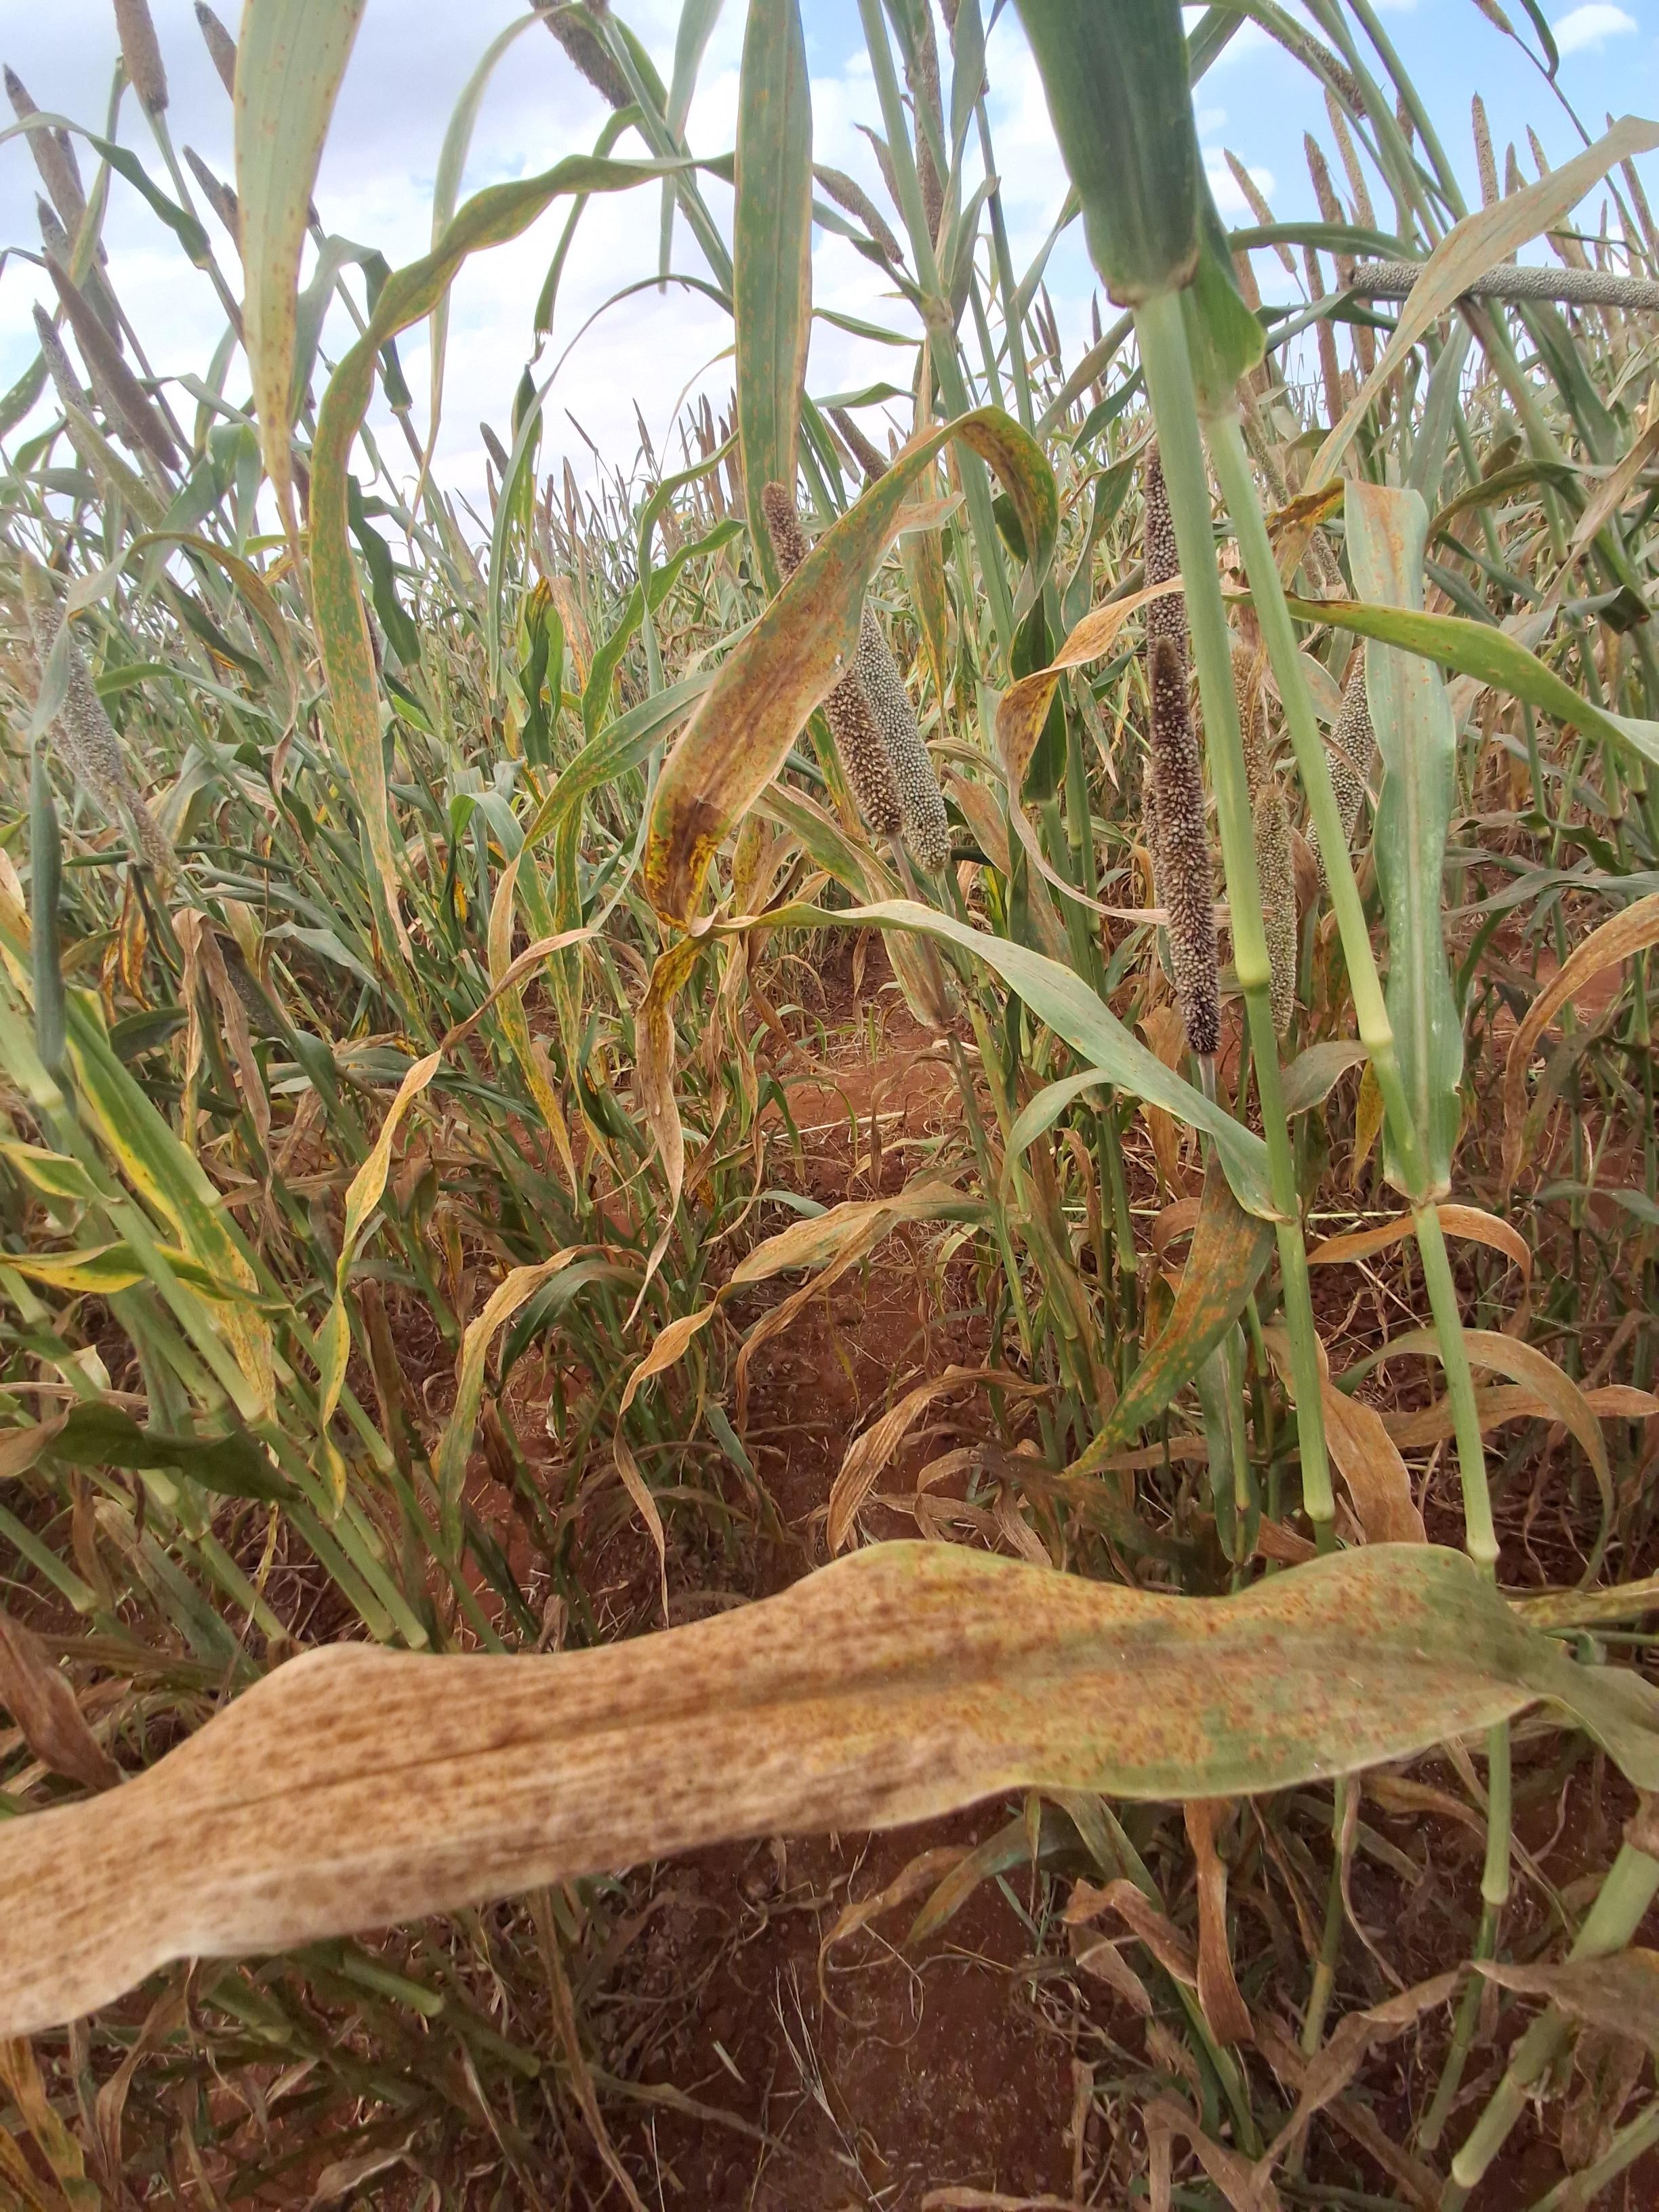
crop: pearl millet
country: Kenya
